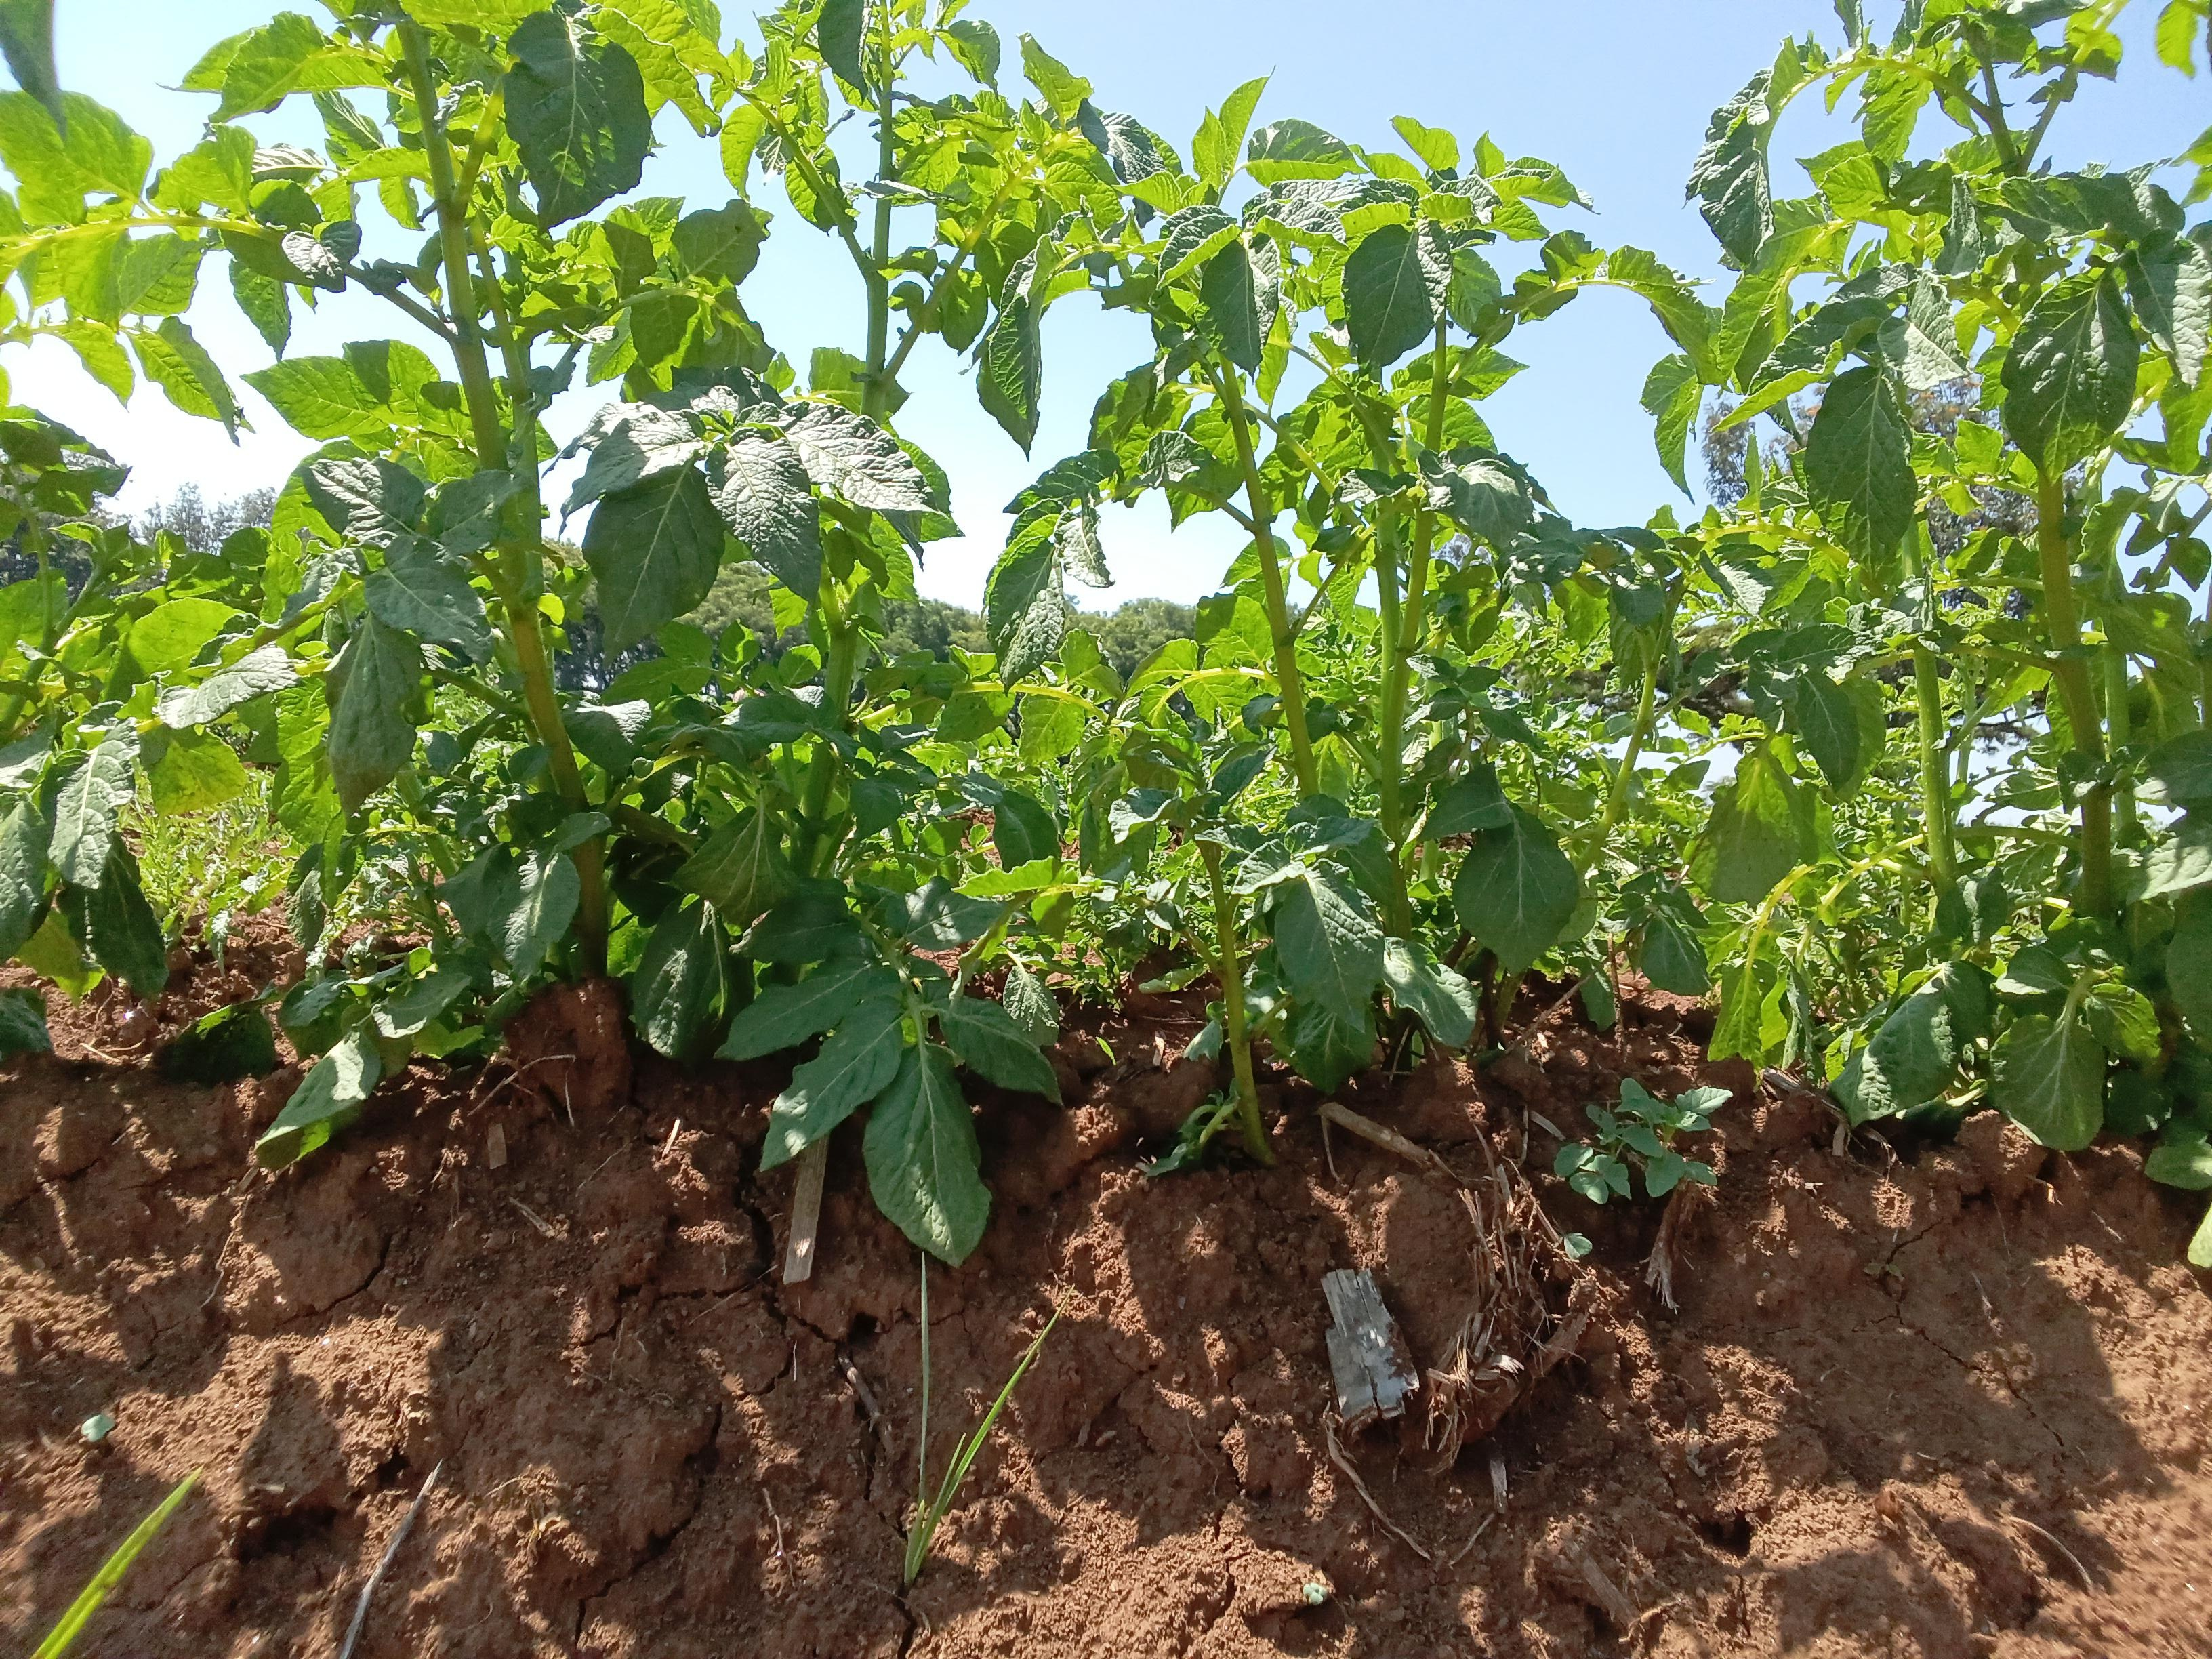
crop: potato
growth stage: vegetative
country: Kenya
